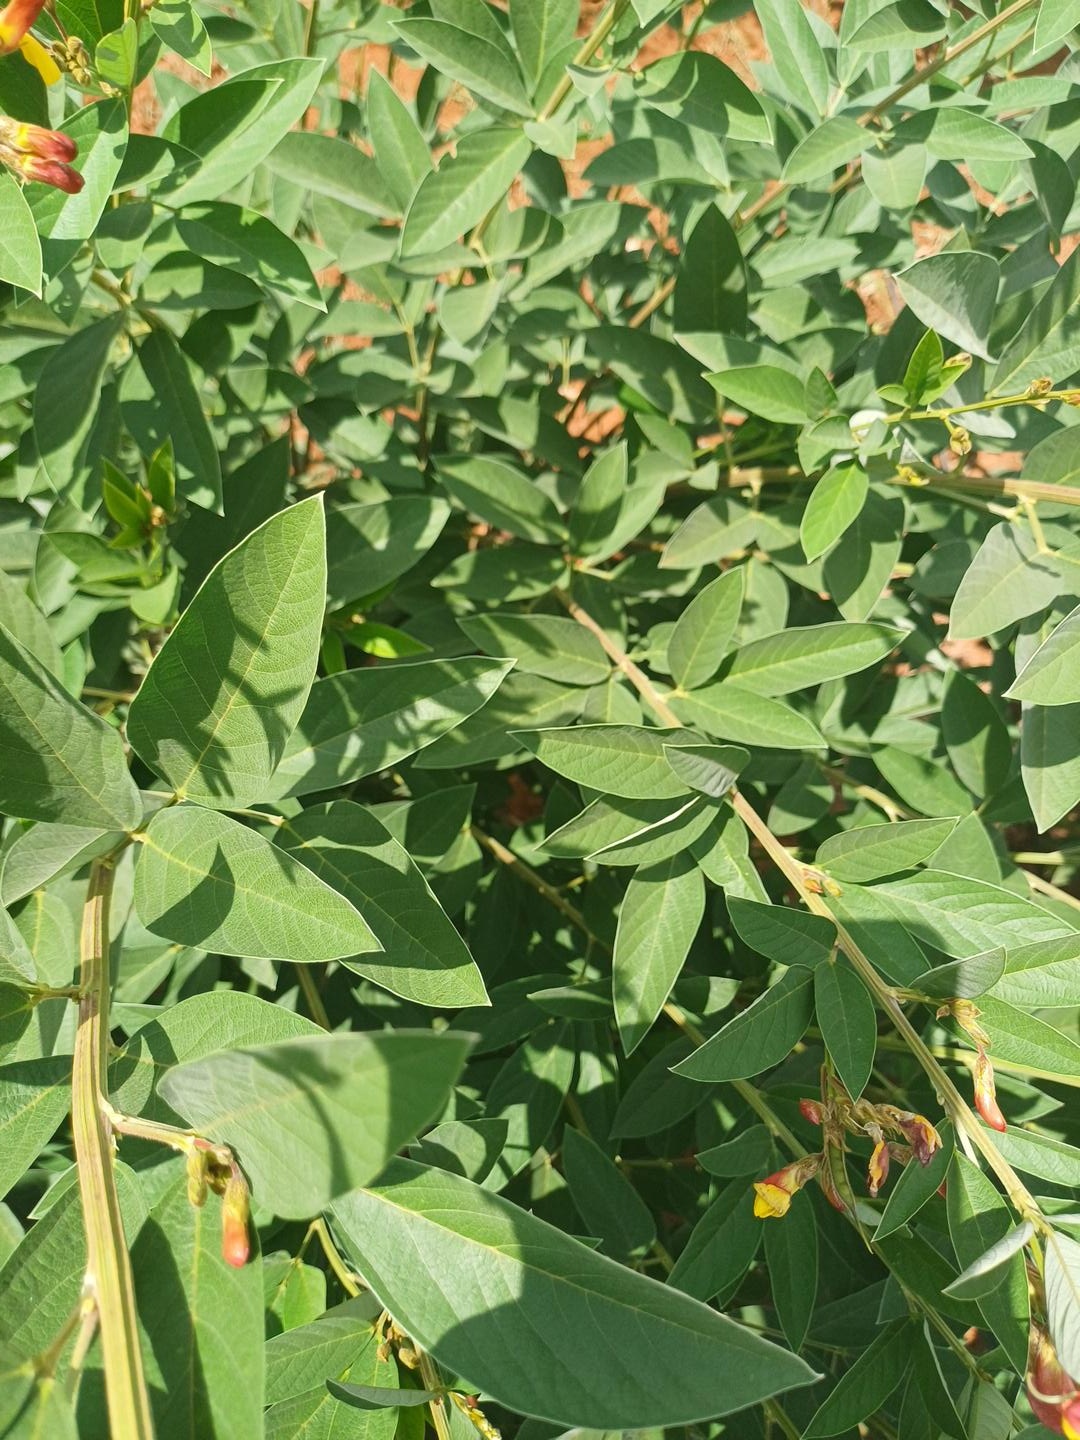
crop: pigeonpea
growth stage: flowering
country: Kenya
